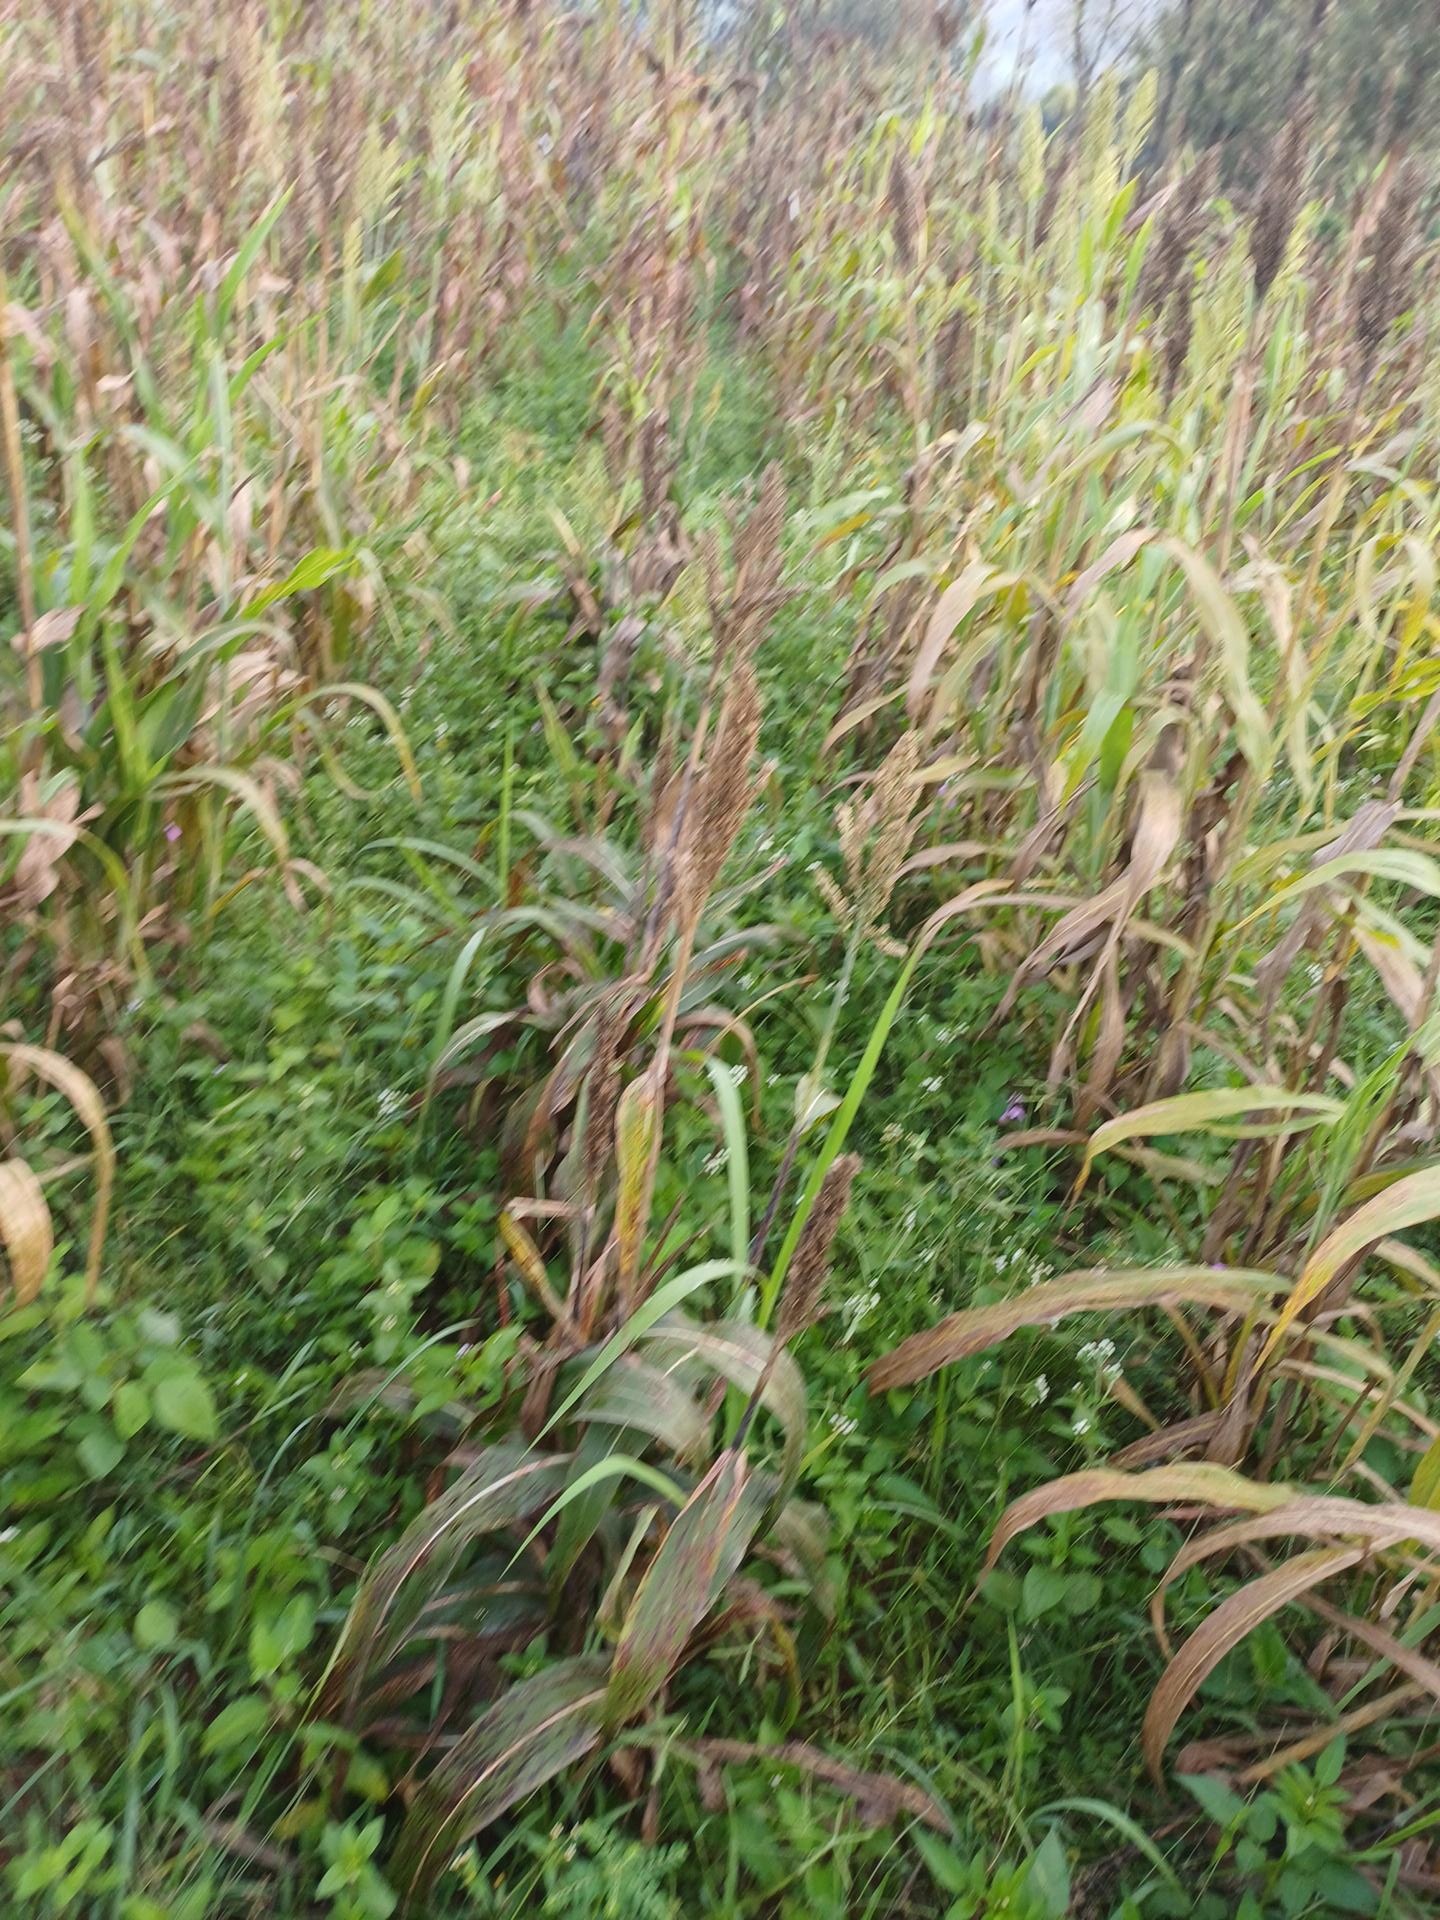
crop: sorghum
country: Kenya
